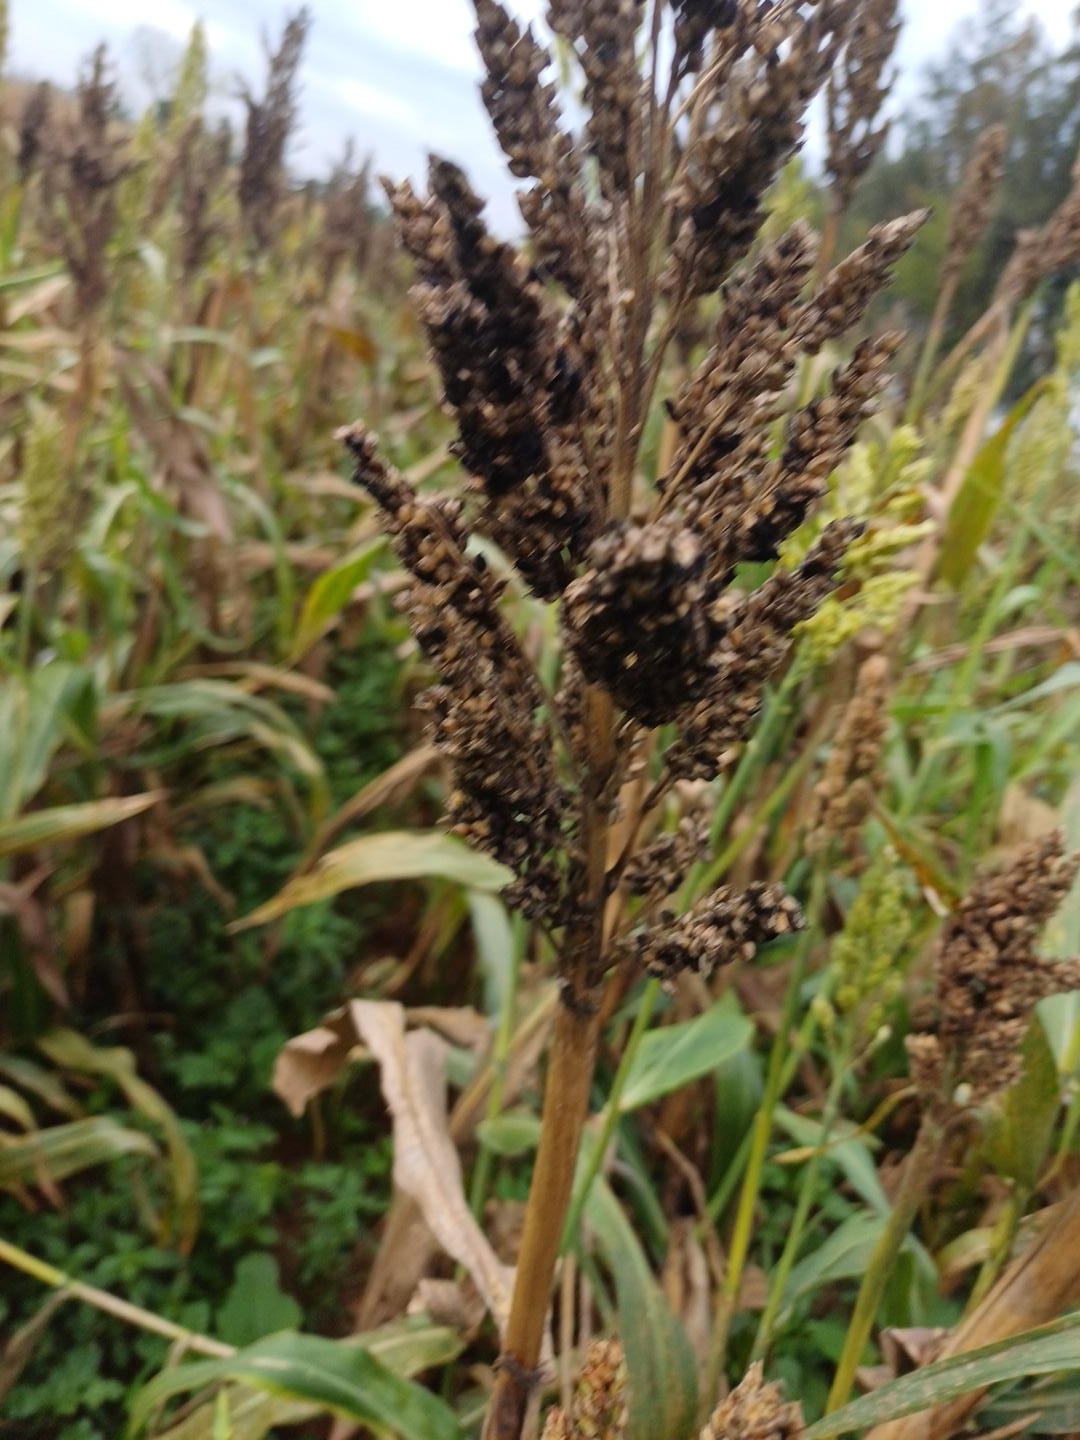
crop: sorghum
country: Kenya
